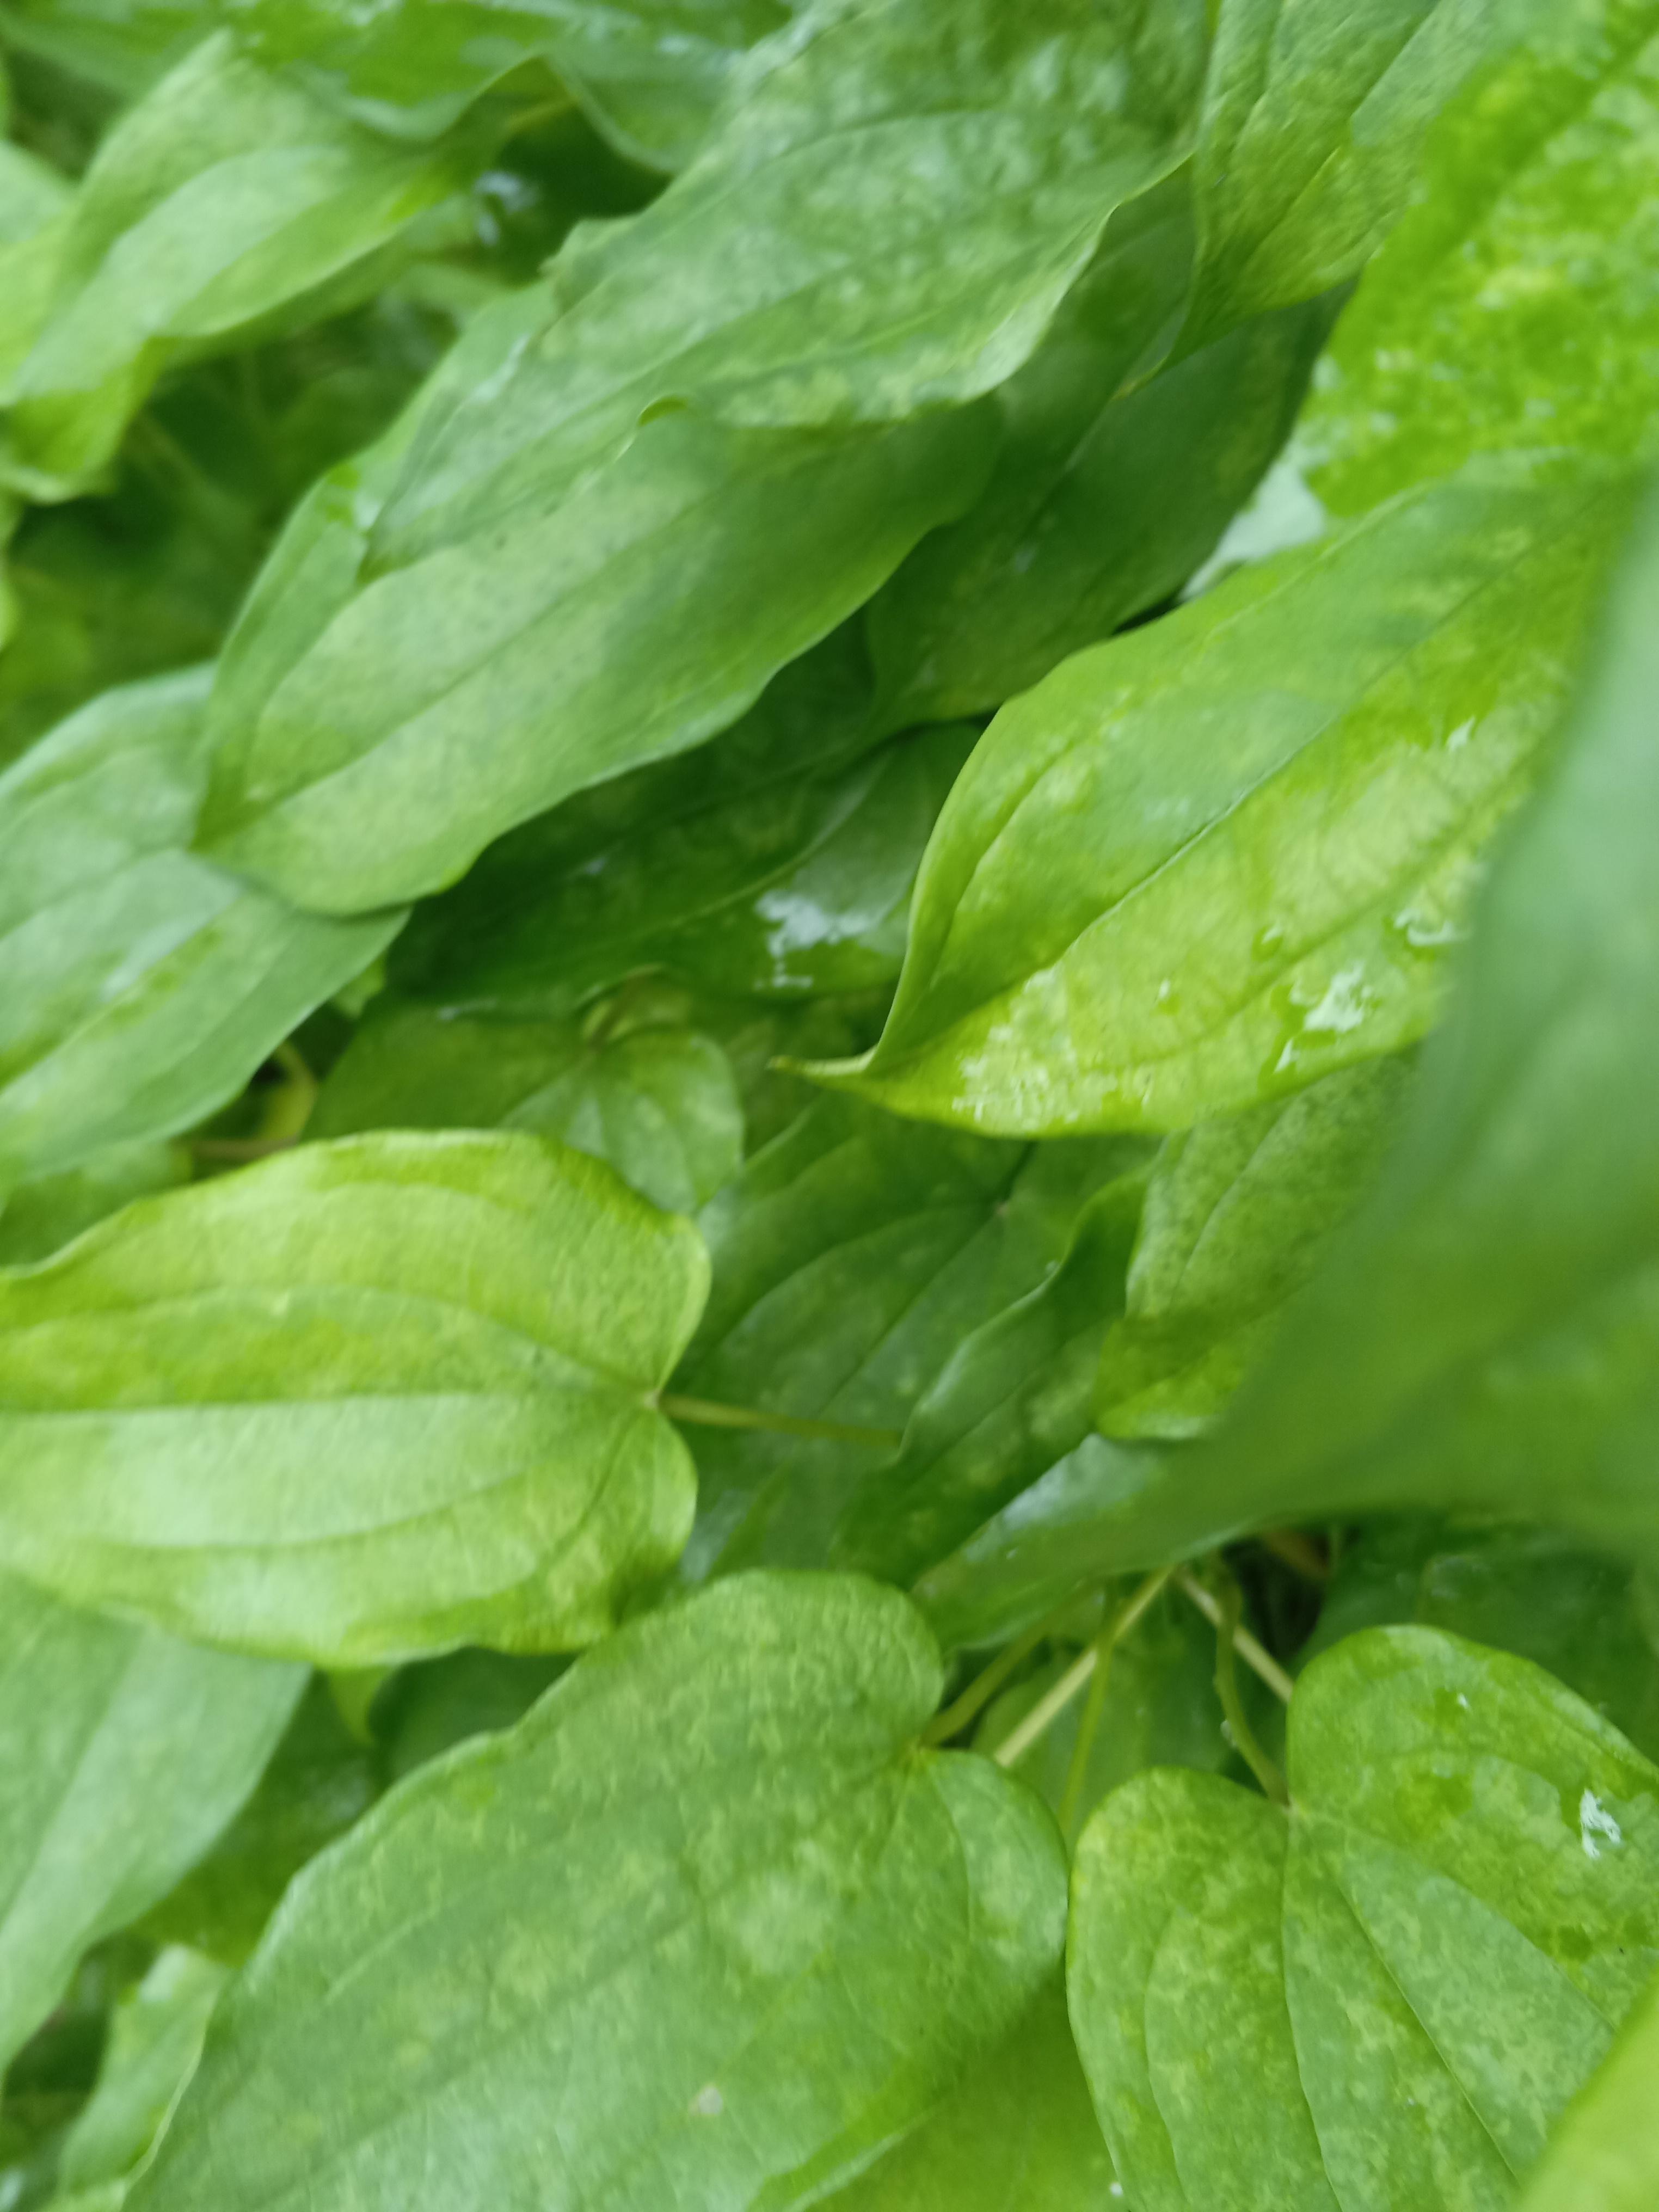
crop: yam
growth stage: vegetative
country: Nigeria
